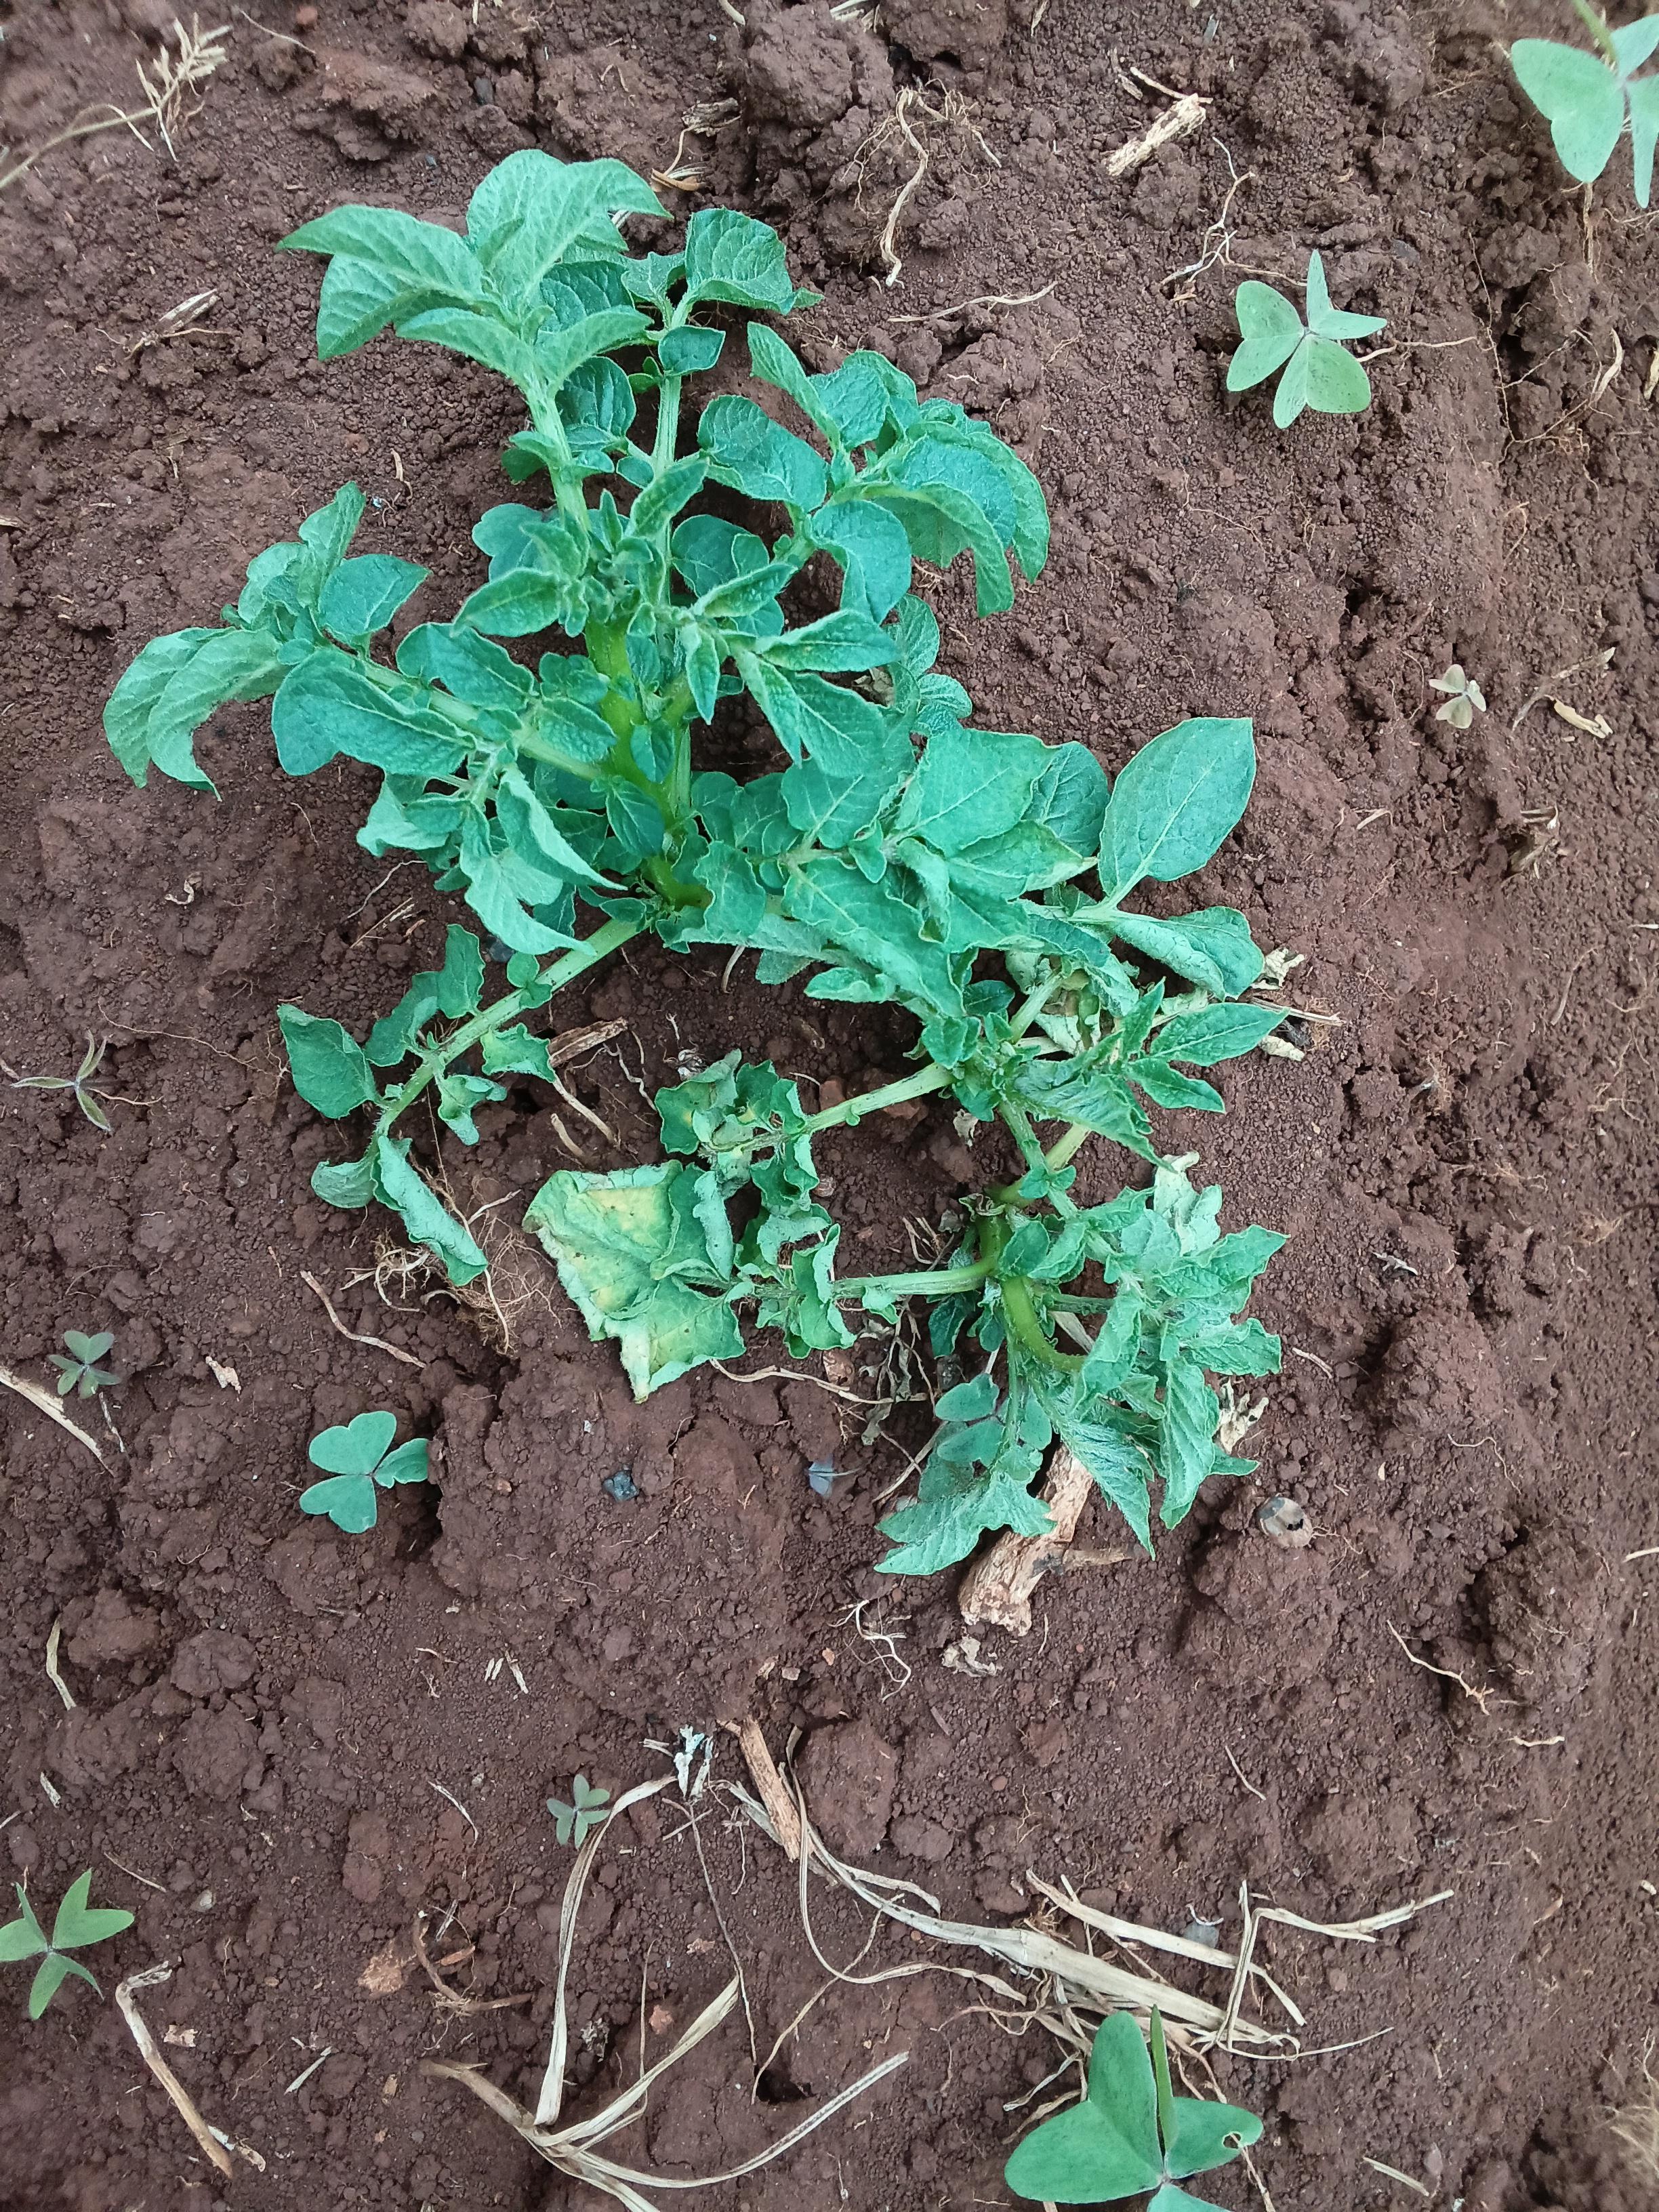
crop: potato
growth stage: vegetative
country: Kenya
